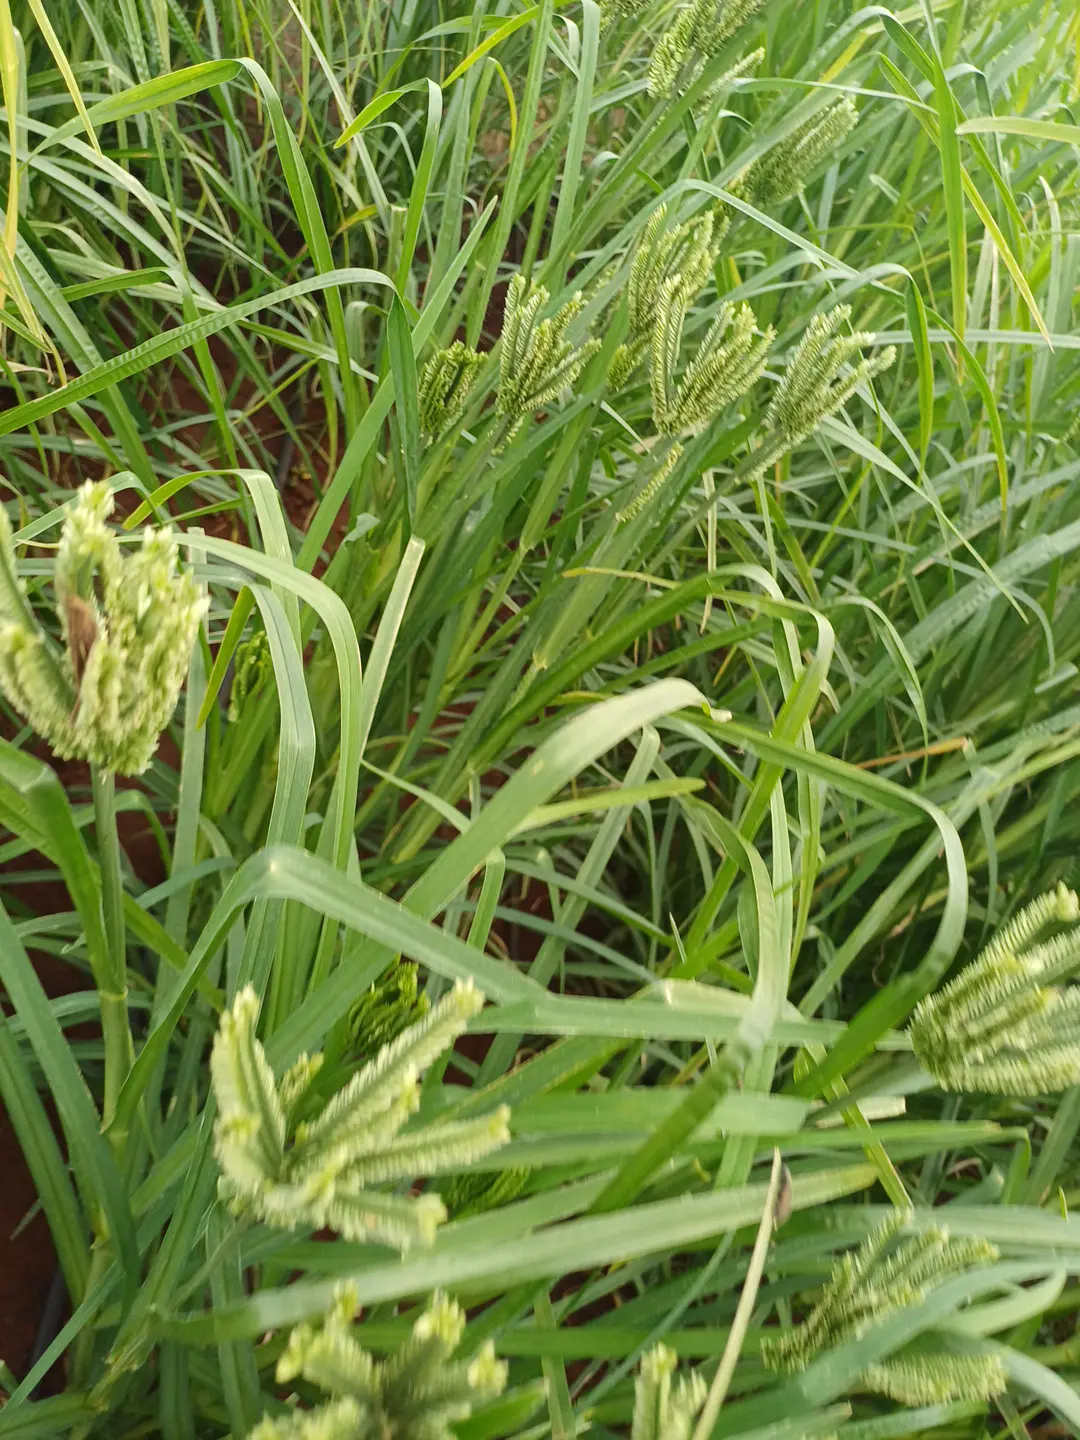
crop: finger millet
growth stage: flowering
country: Kenya
